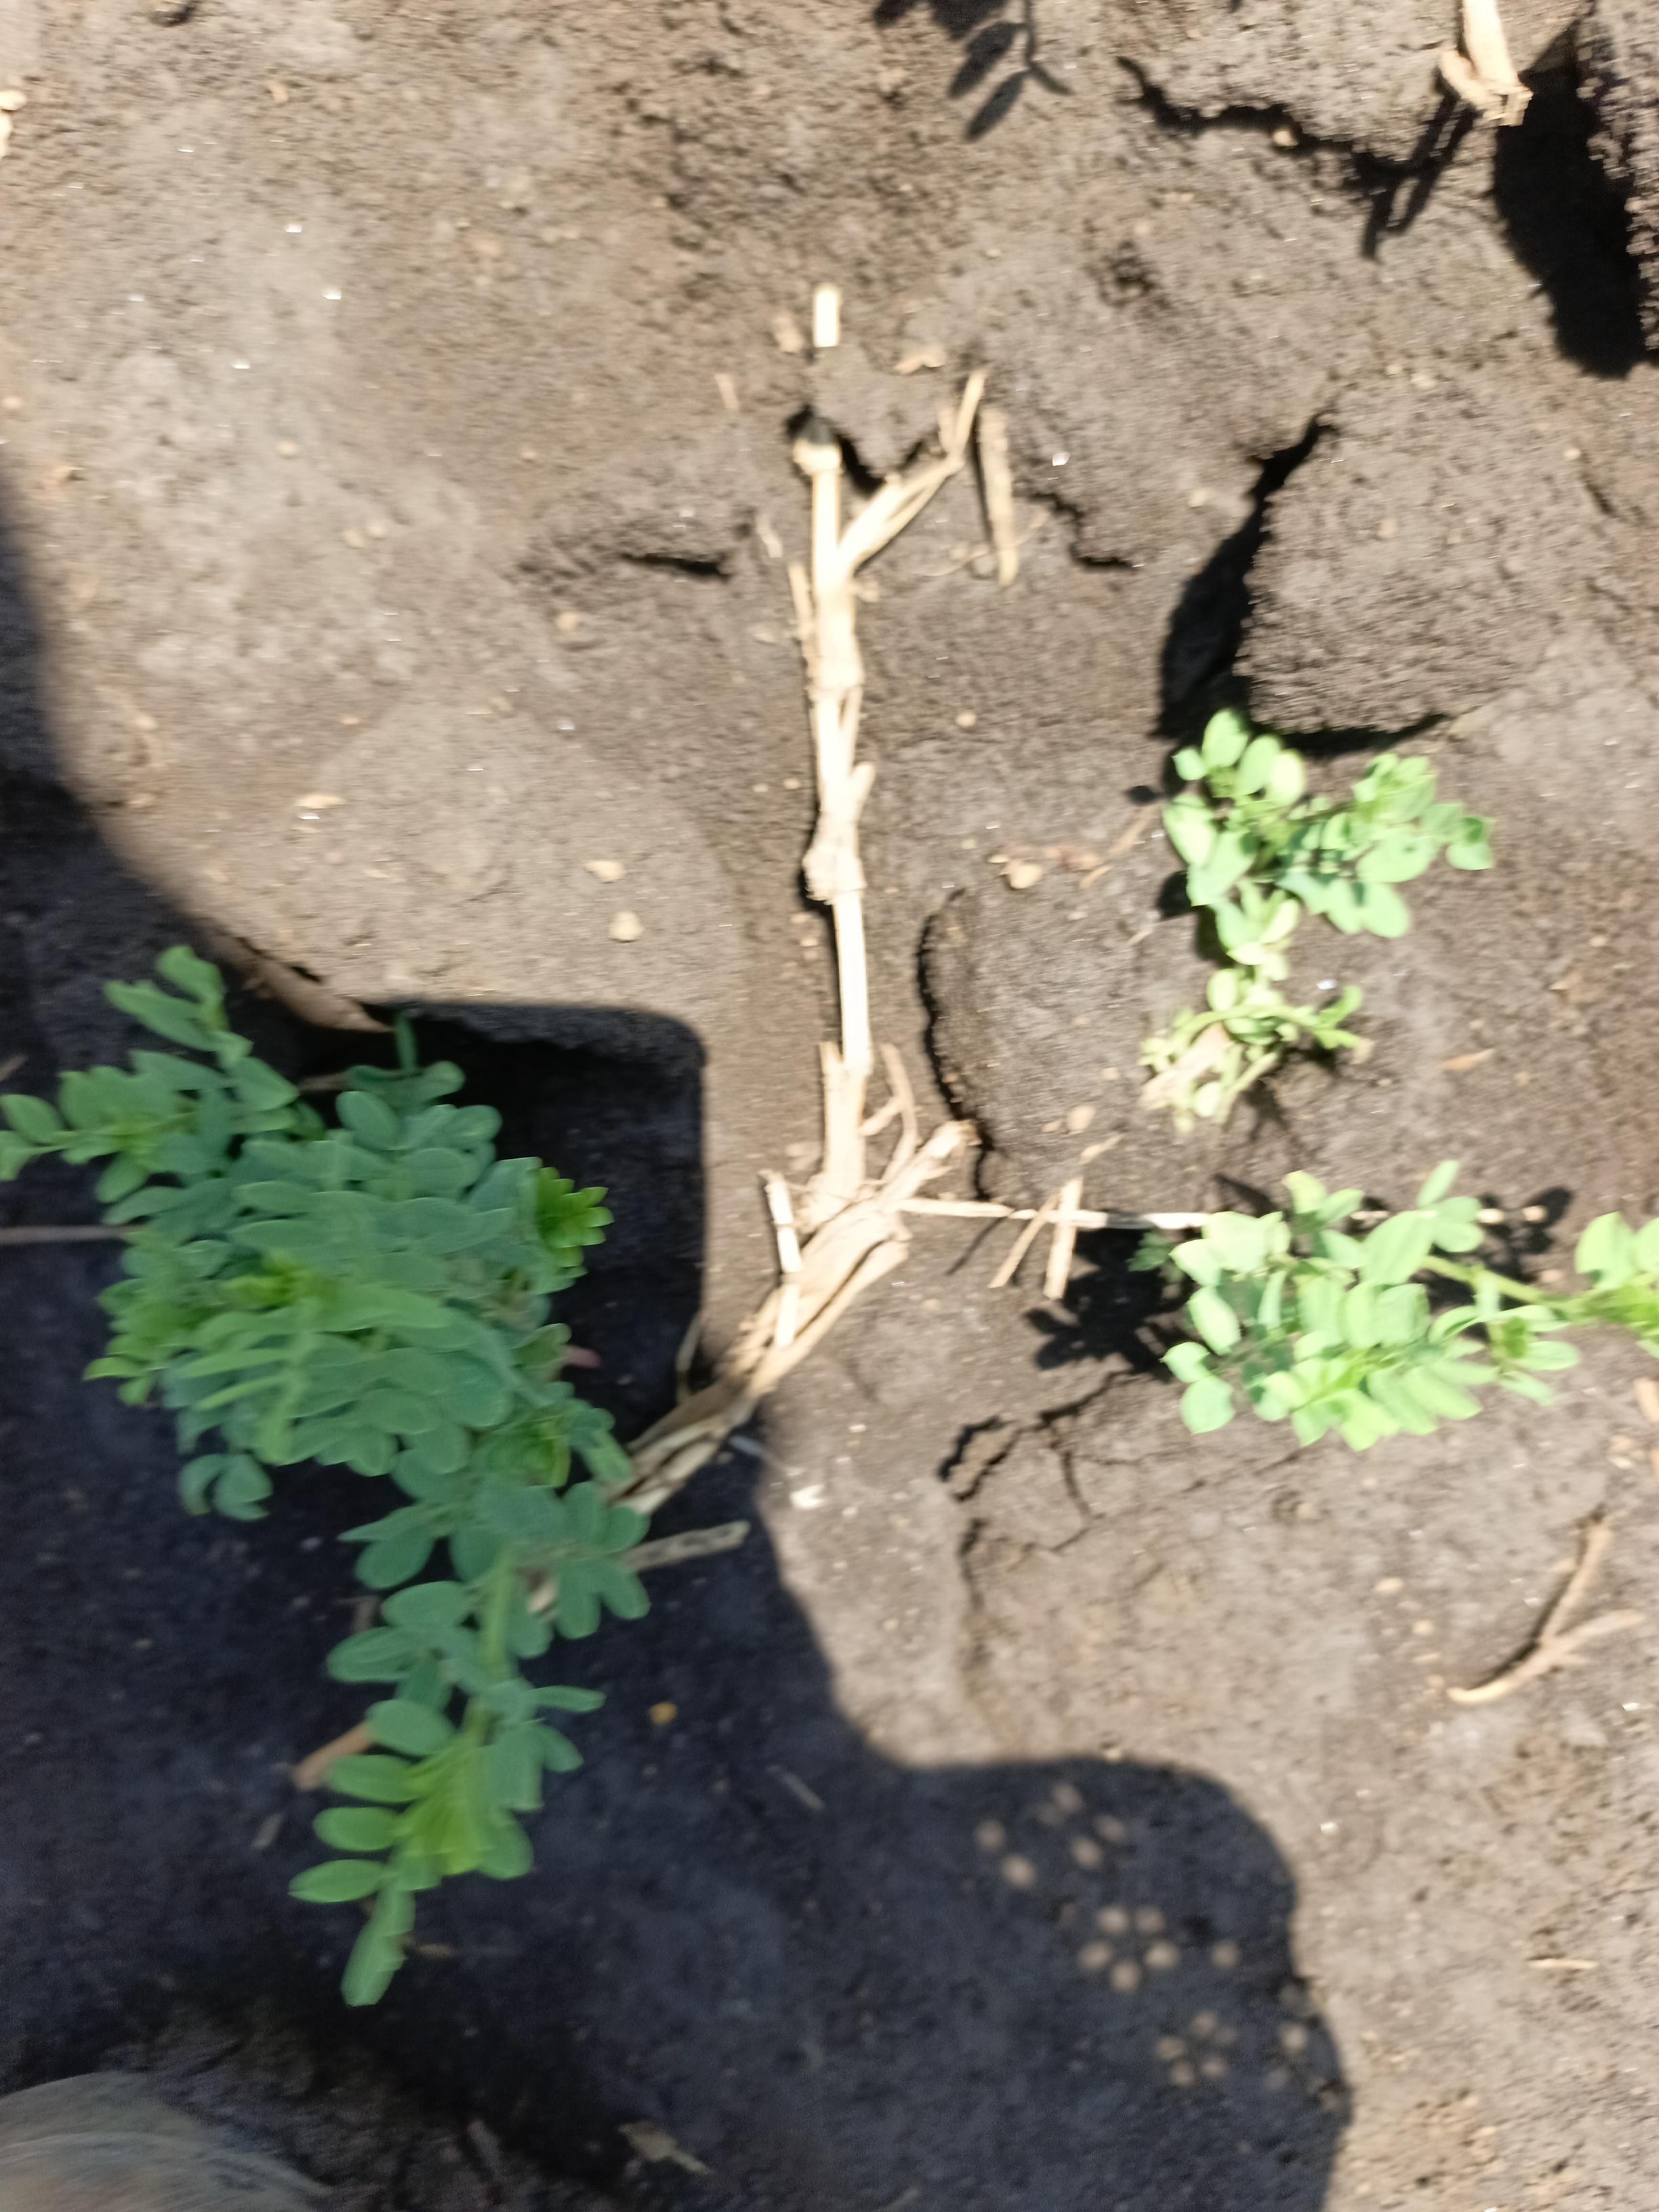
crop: lentil
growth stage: vegetative
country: Tanzania
